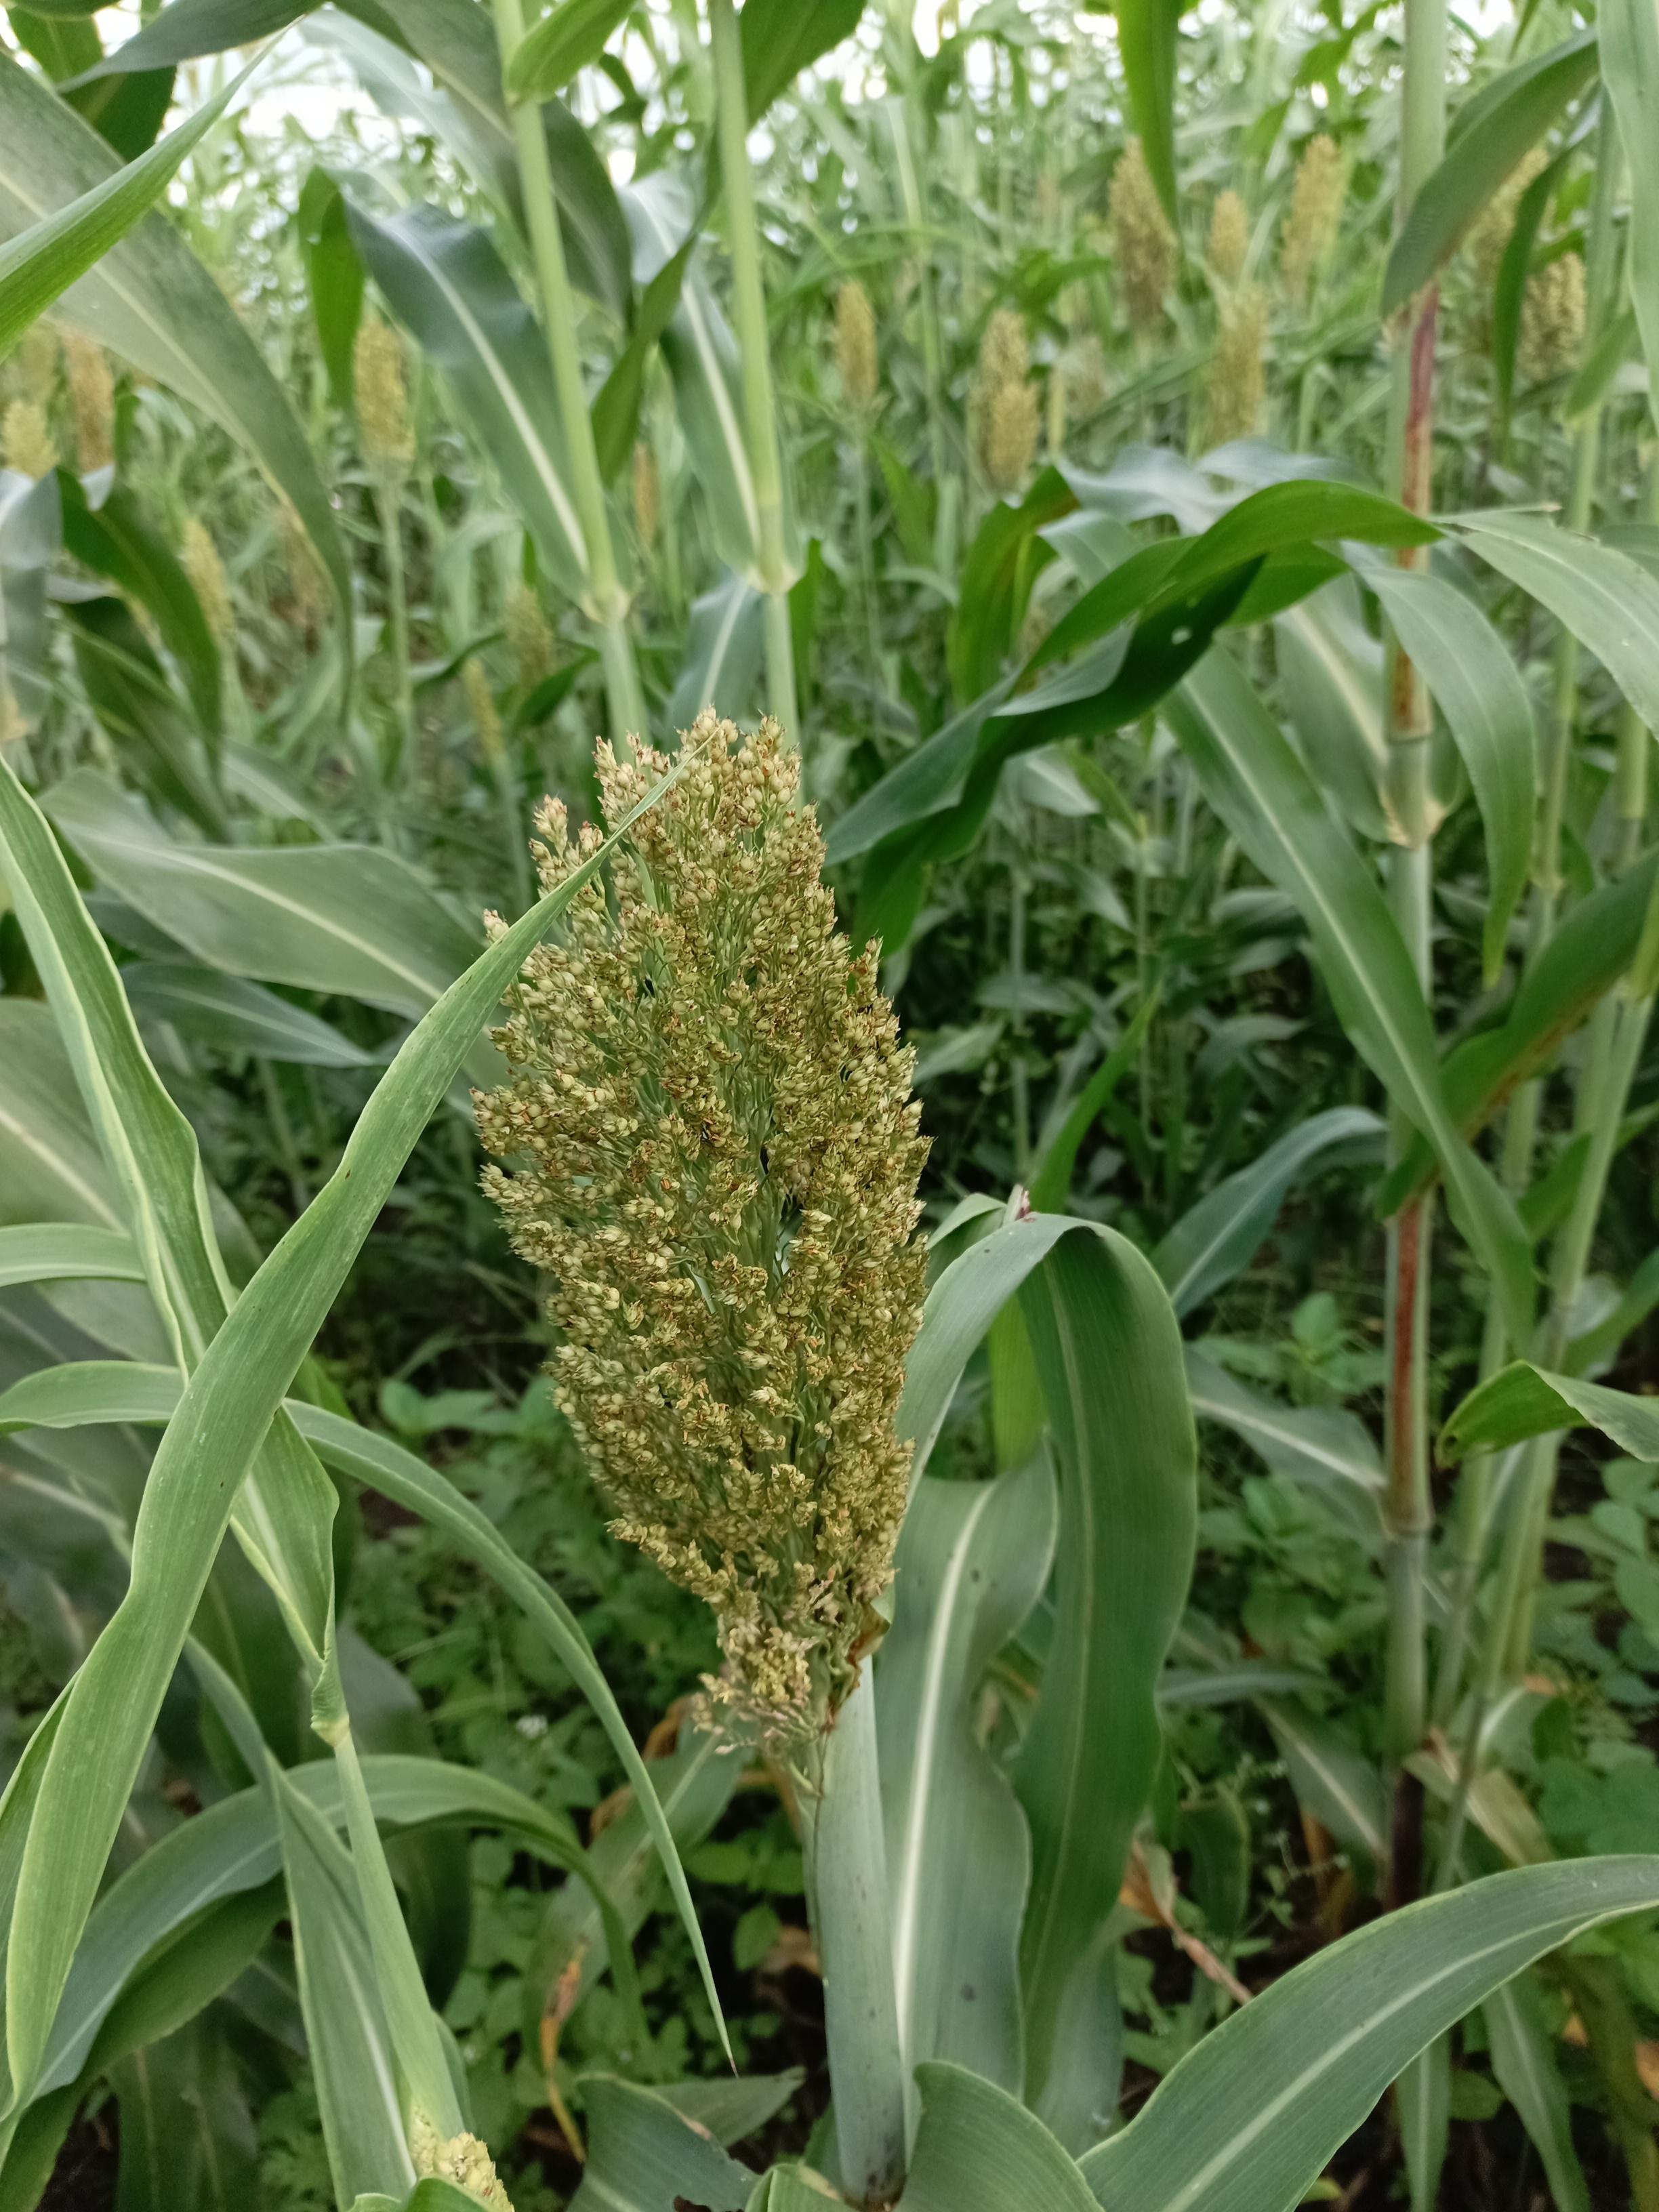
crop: sorghum
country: Tanzania
